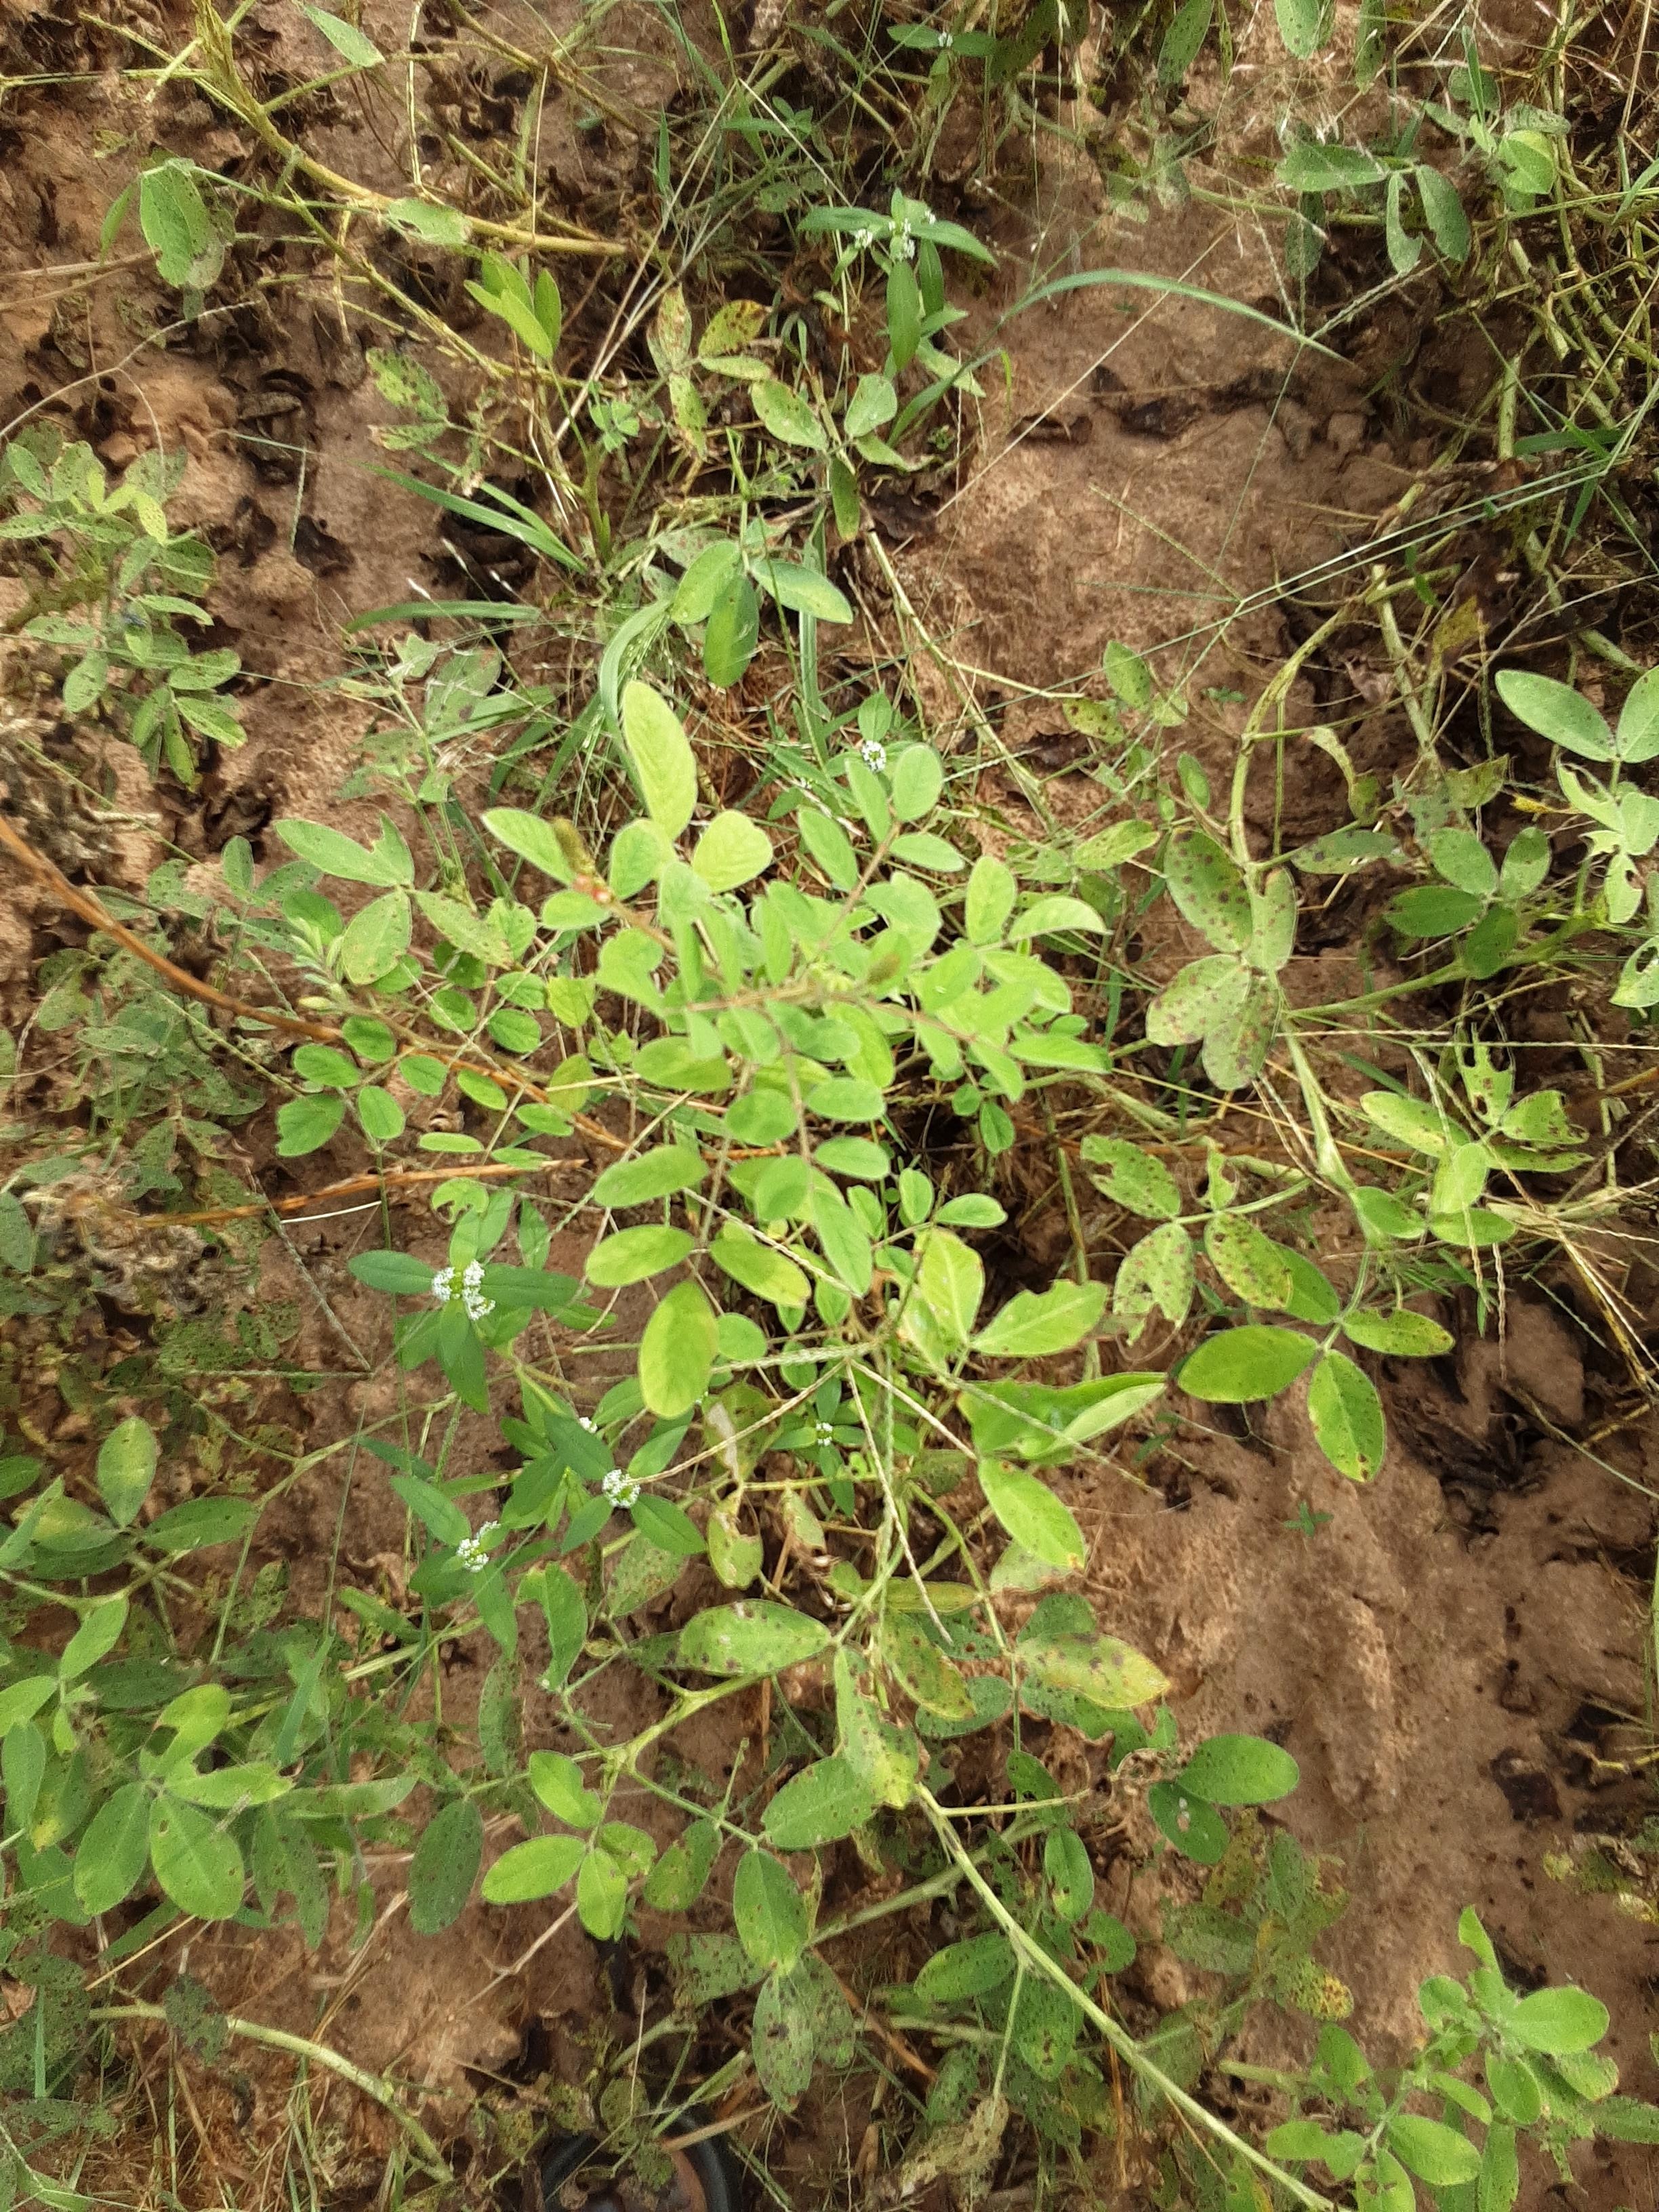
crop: groundnut
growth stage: flowering
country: Senegal
